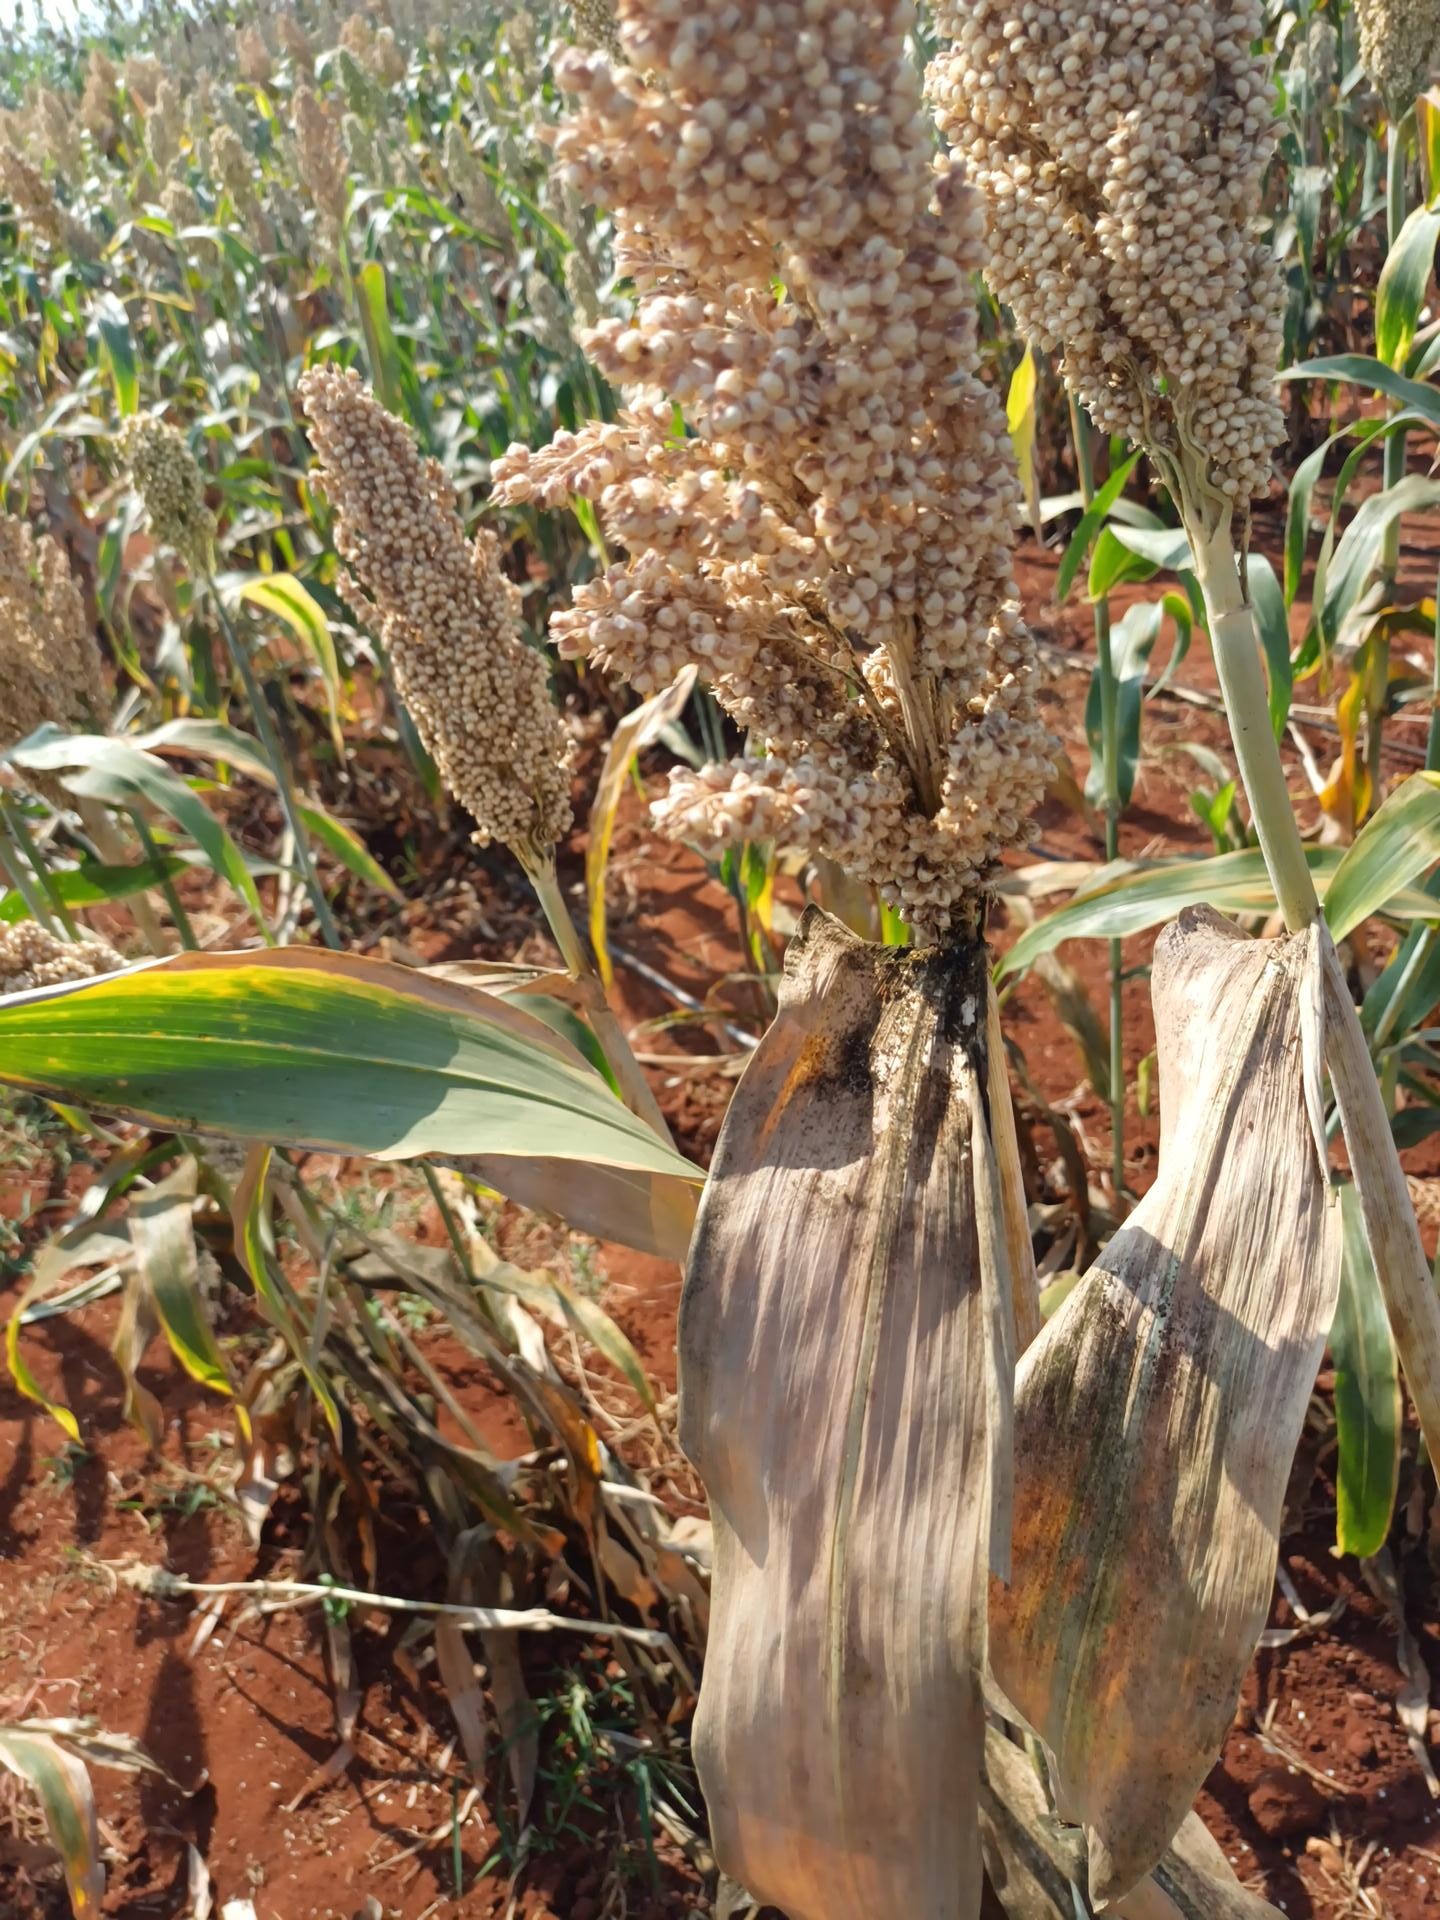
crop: sorghum
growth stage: maturity
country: Kenya
